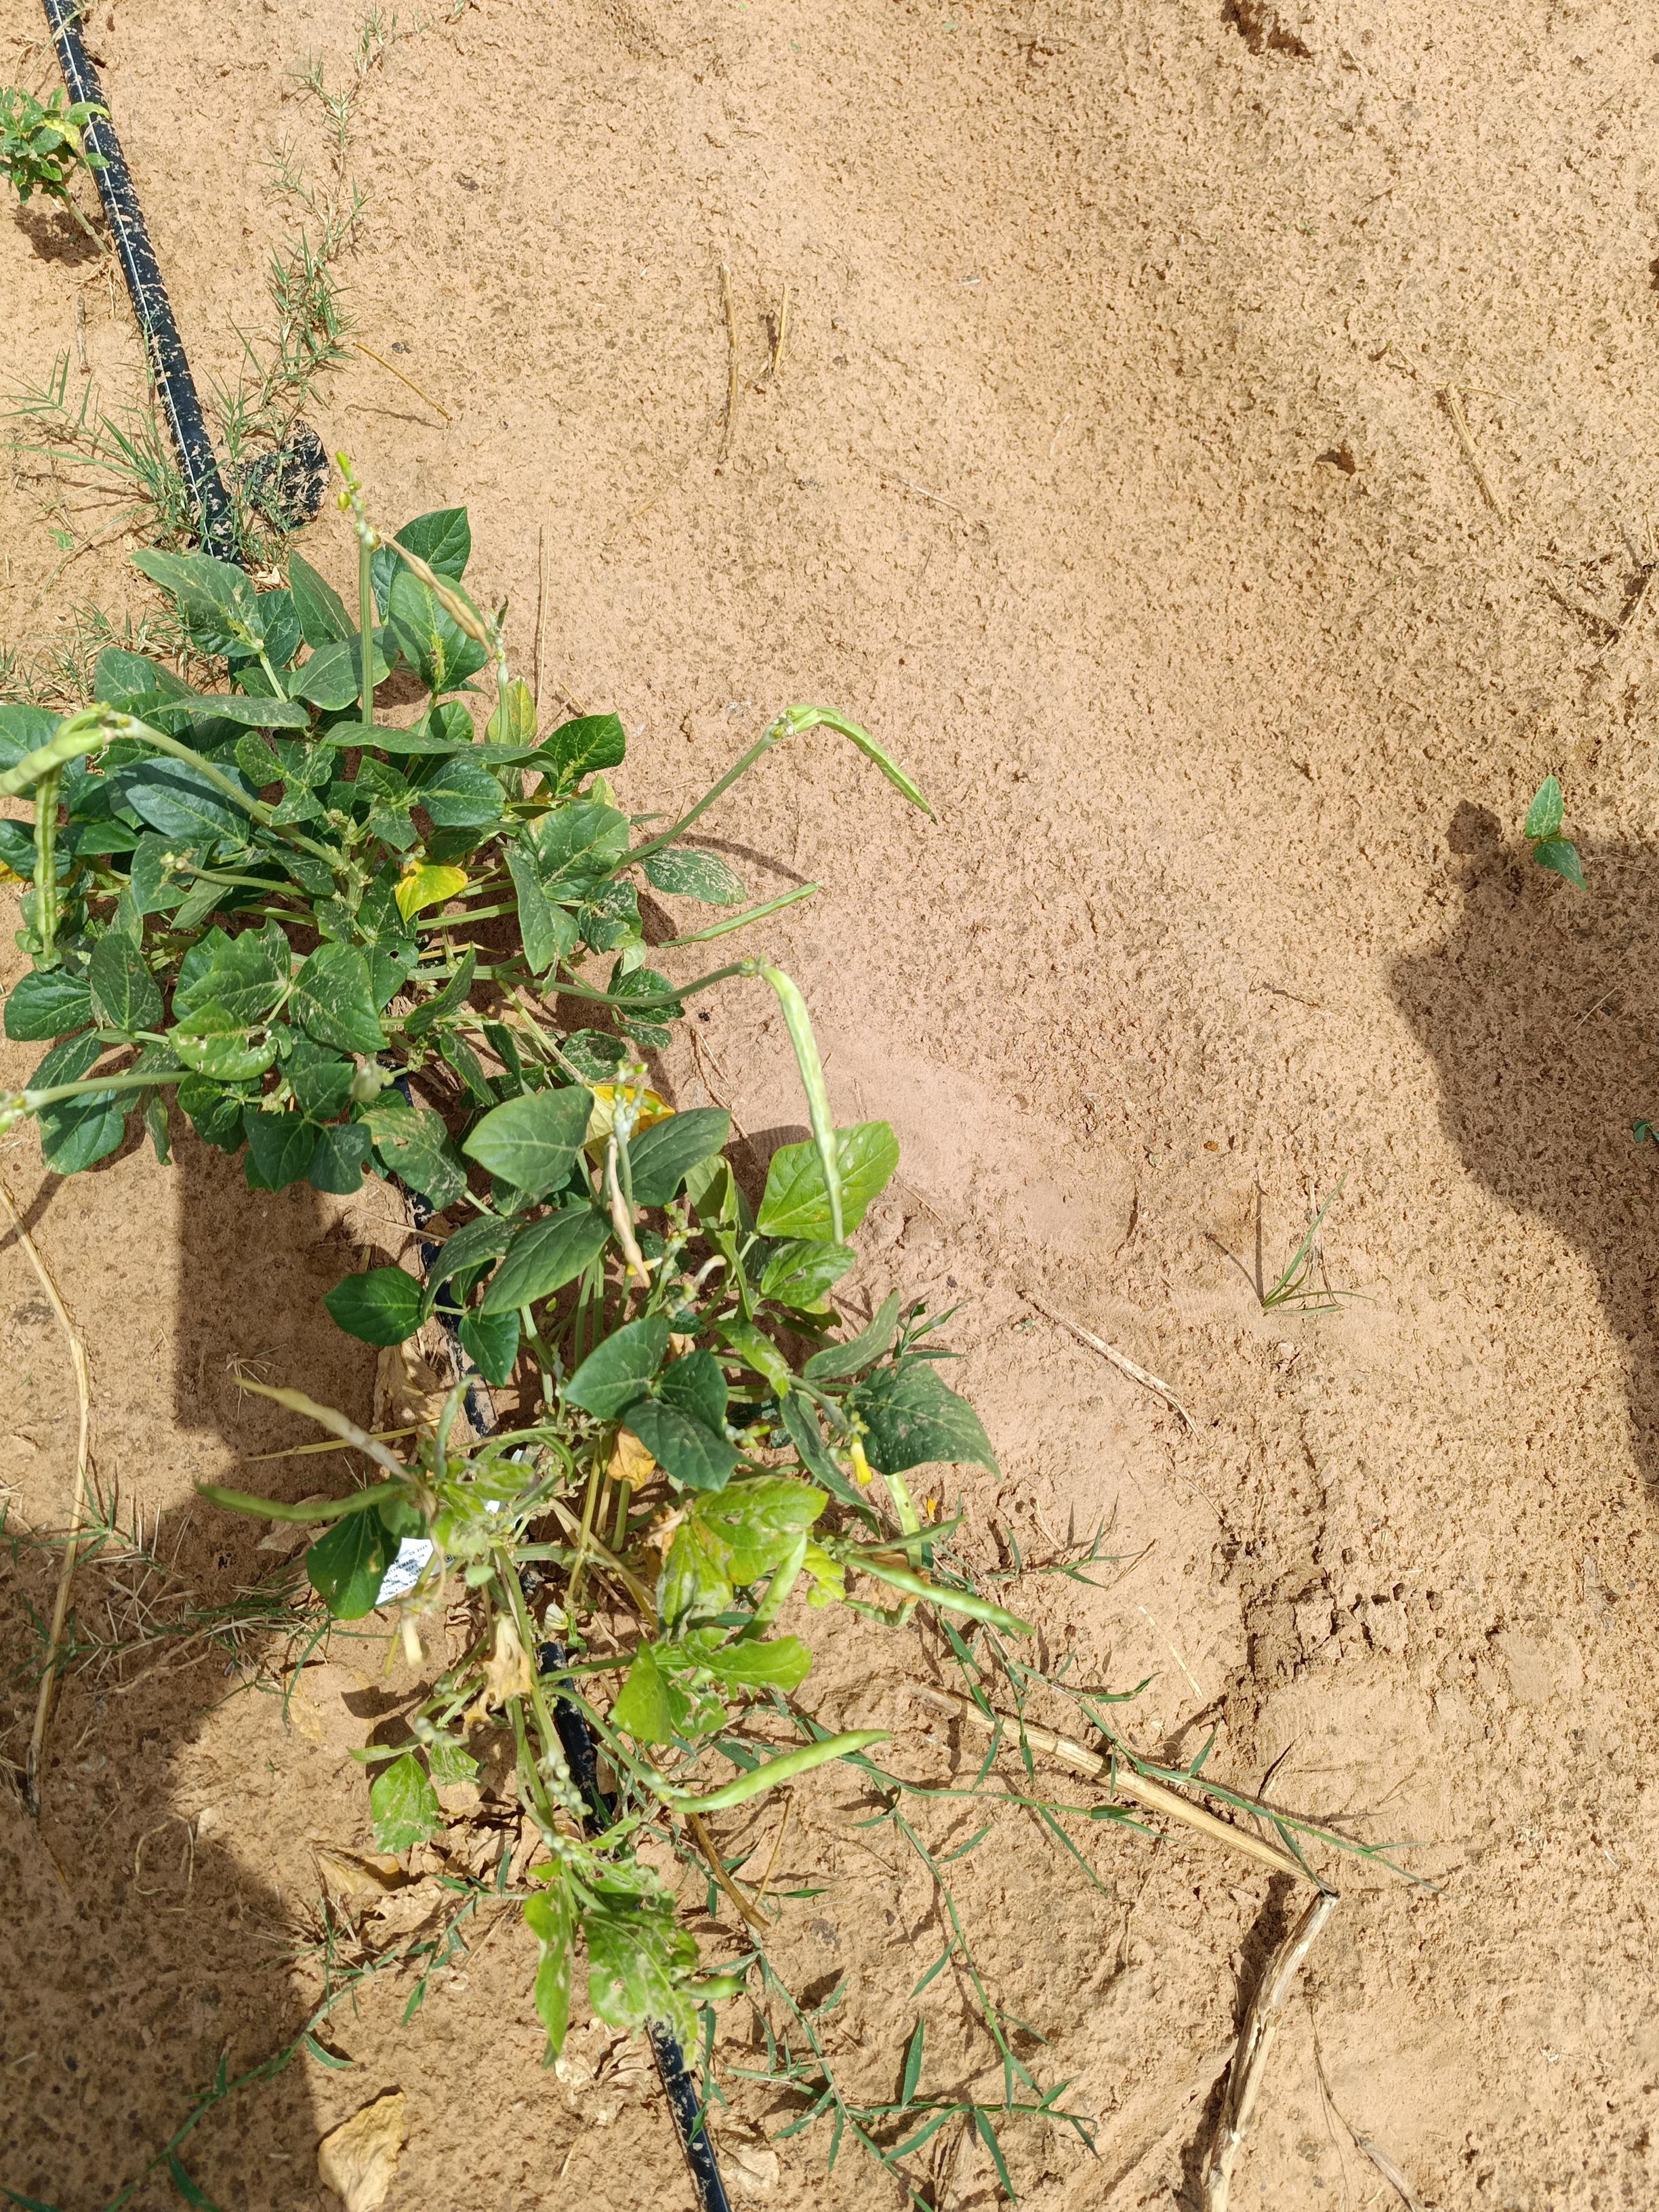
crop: cowpea
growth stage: development pod
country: Nigeria
